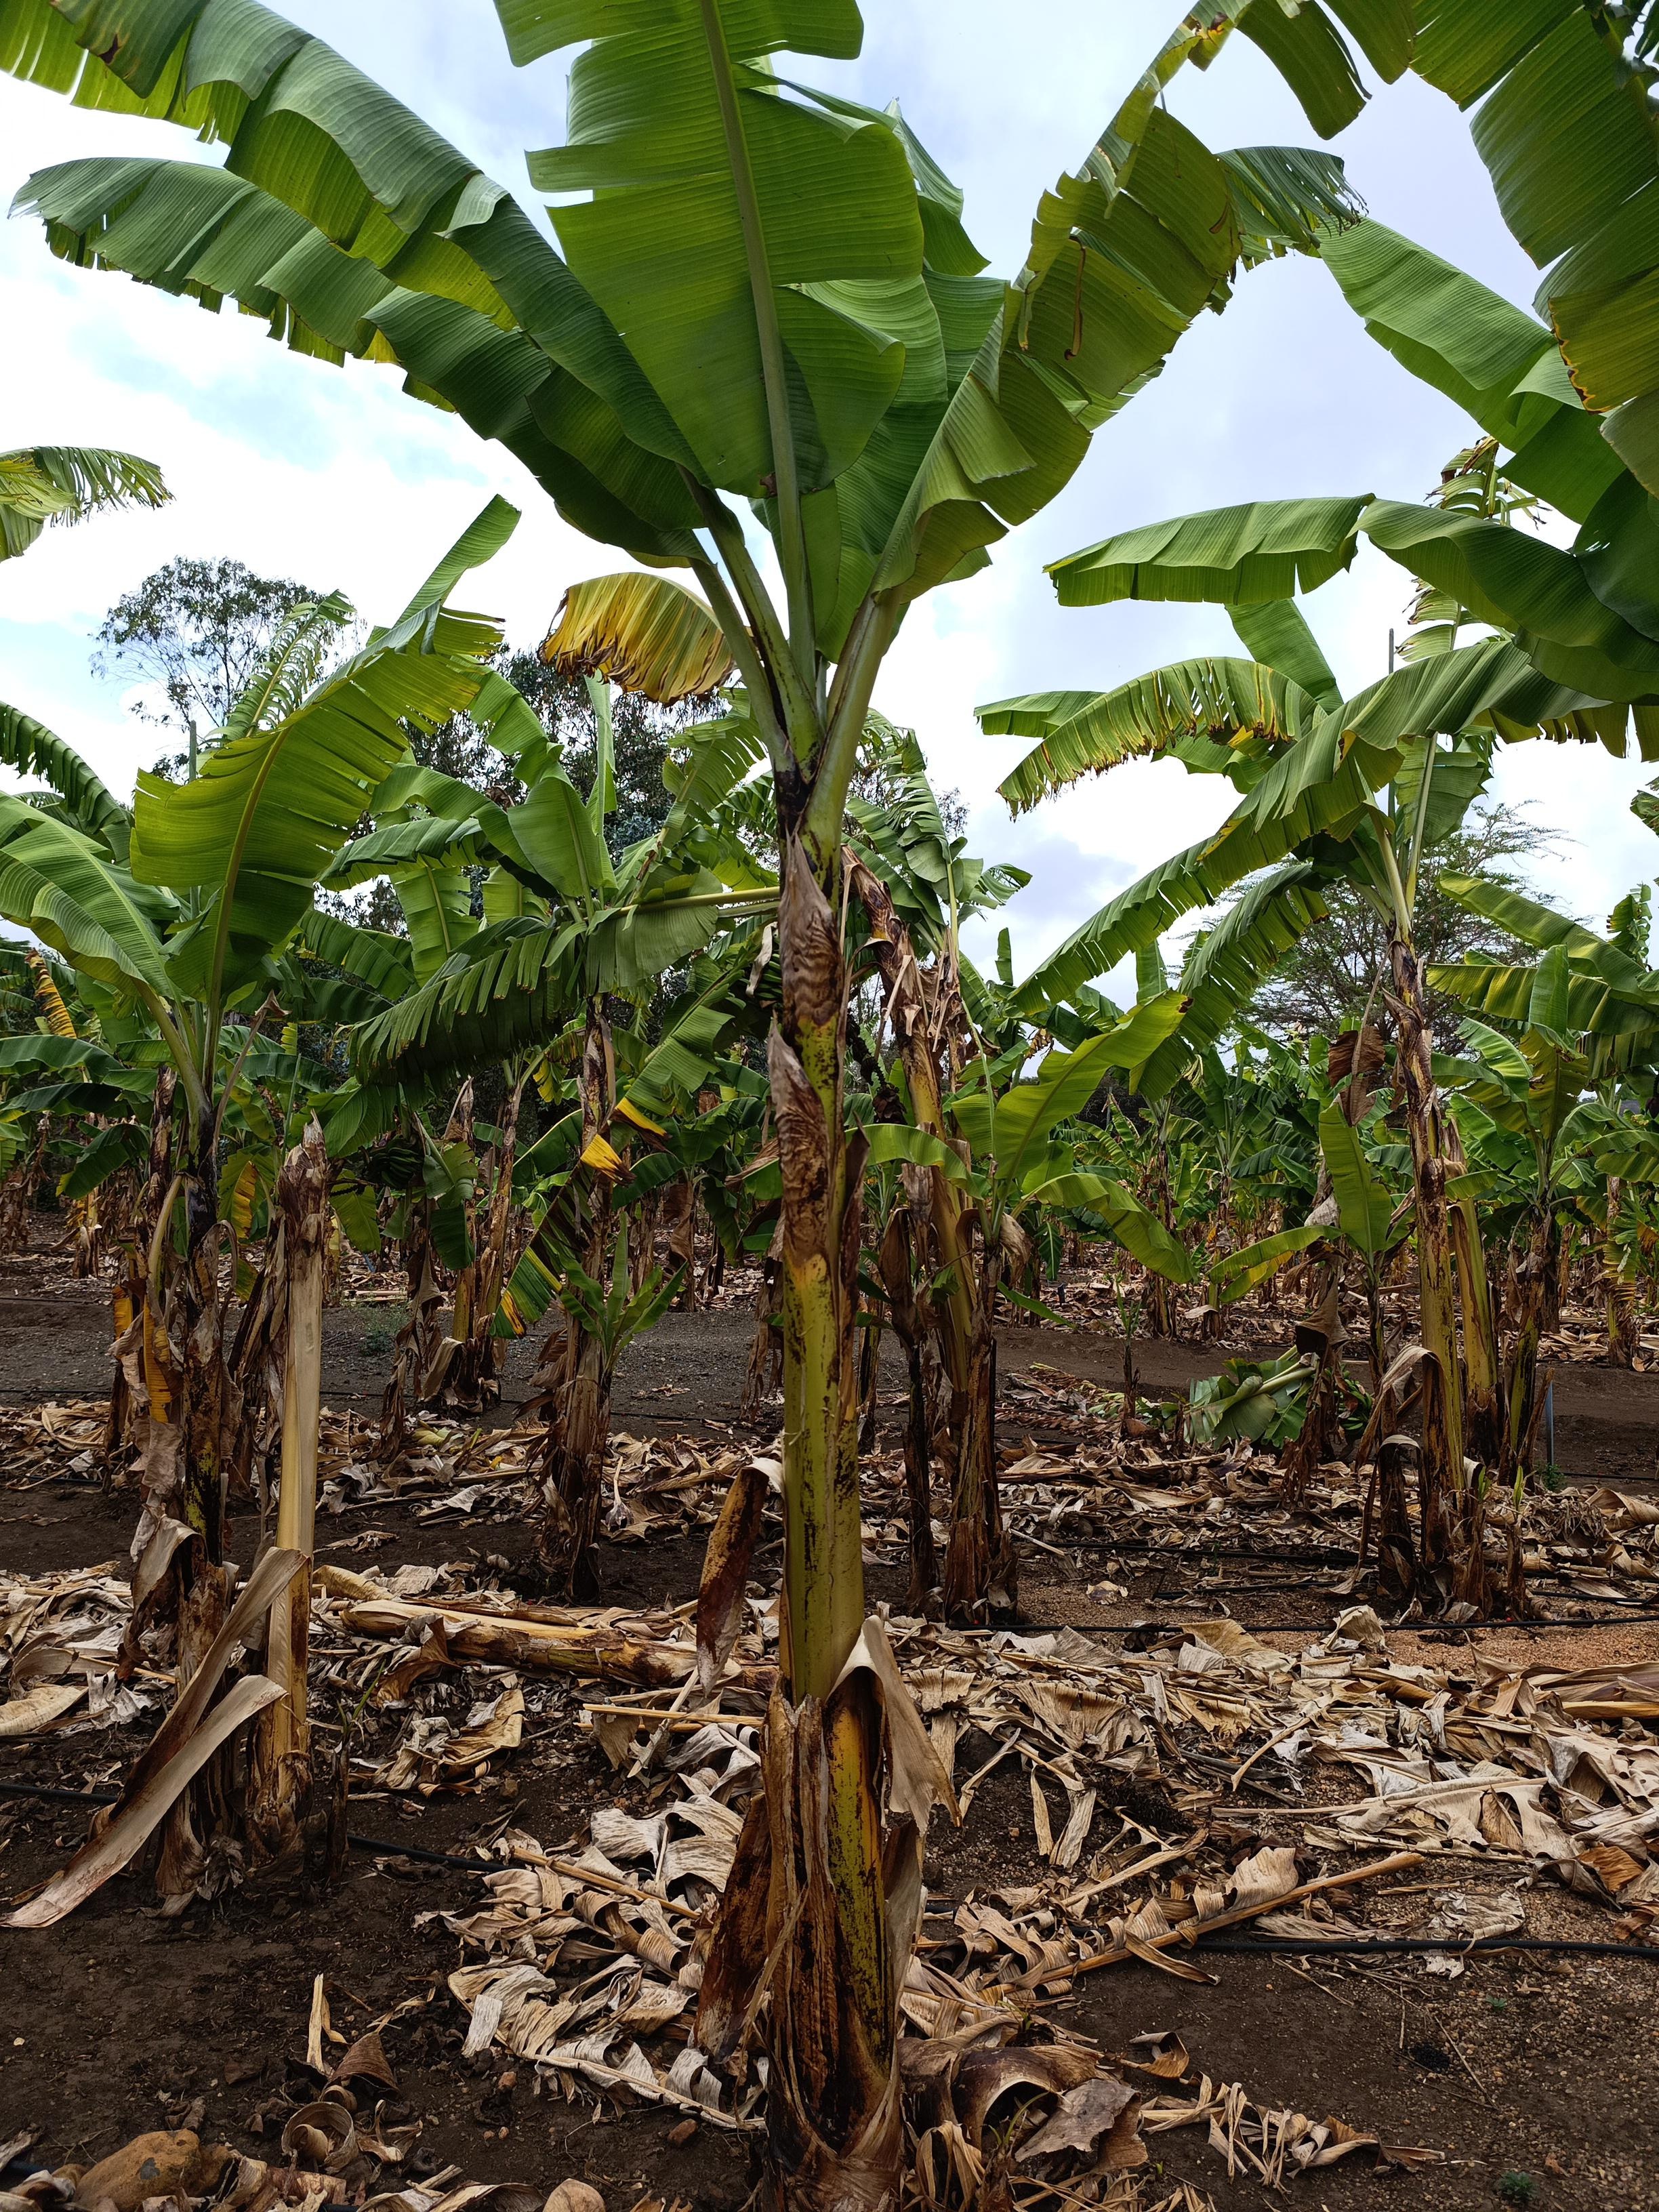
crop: banana
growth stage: vegetative
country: Tanzania
